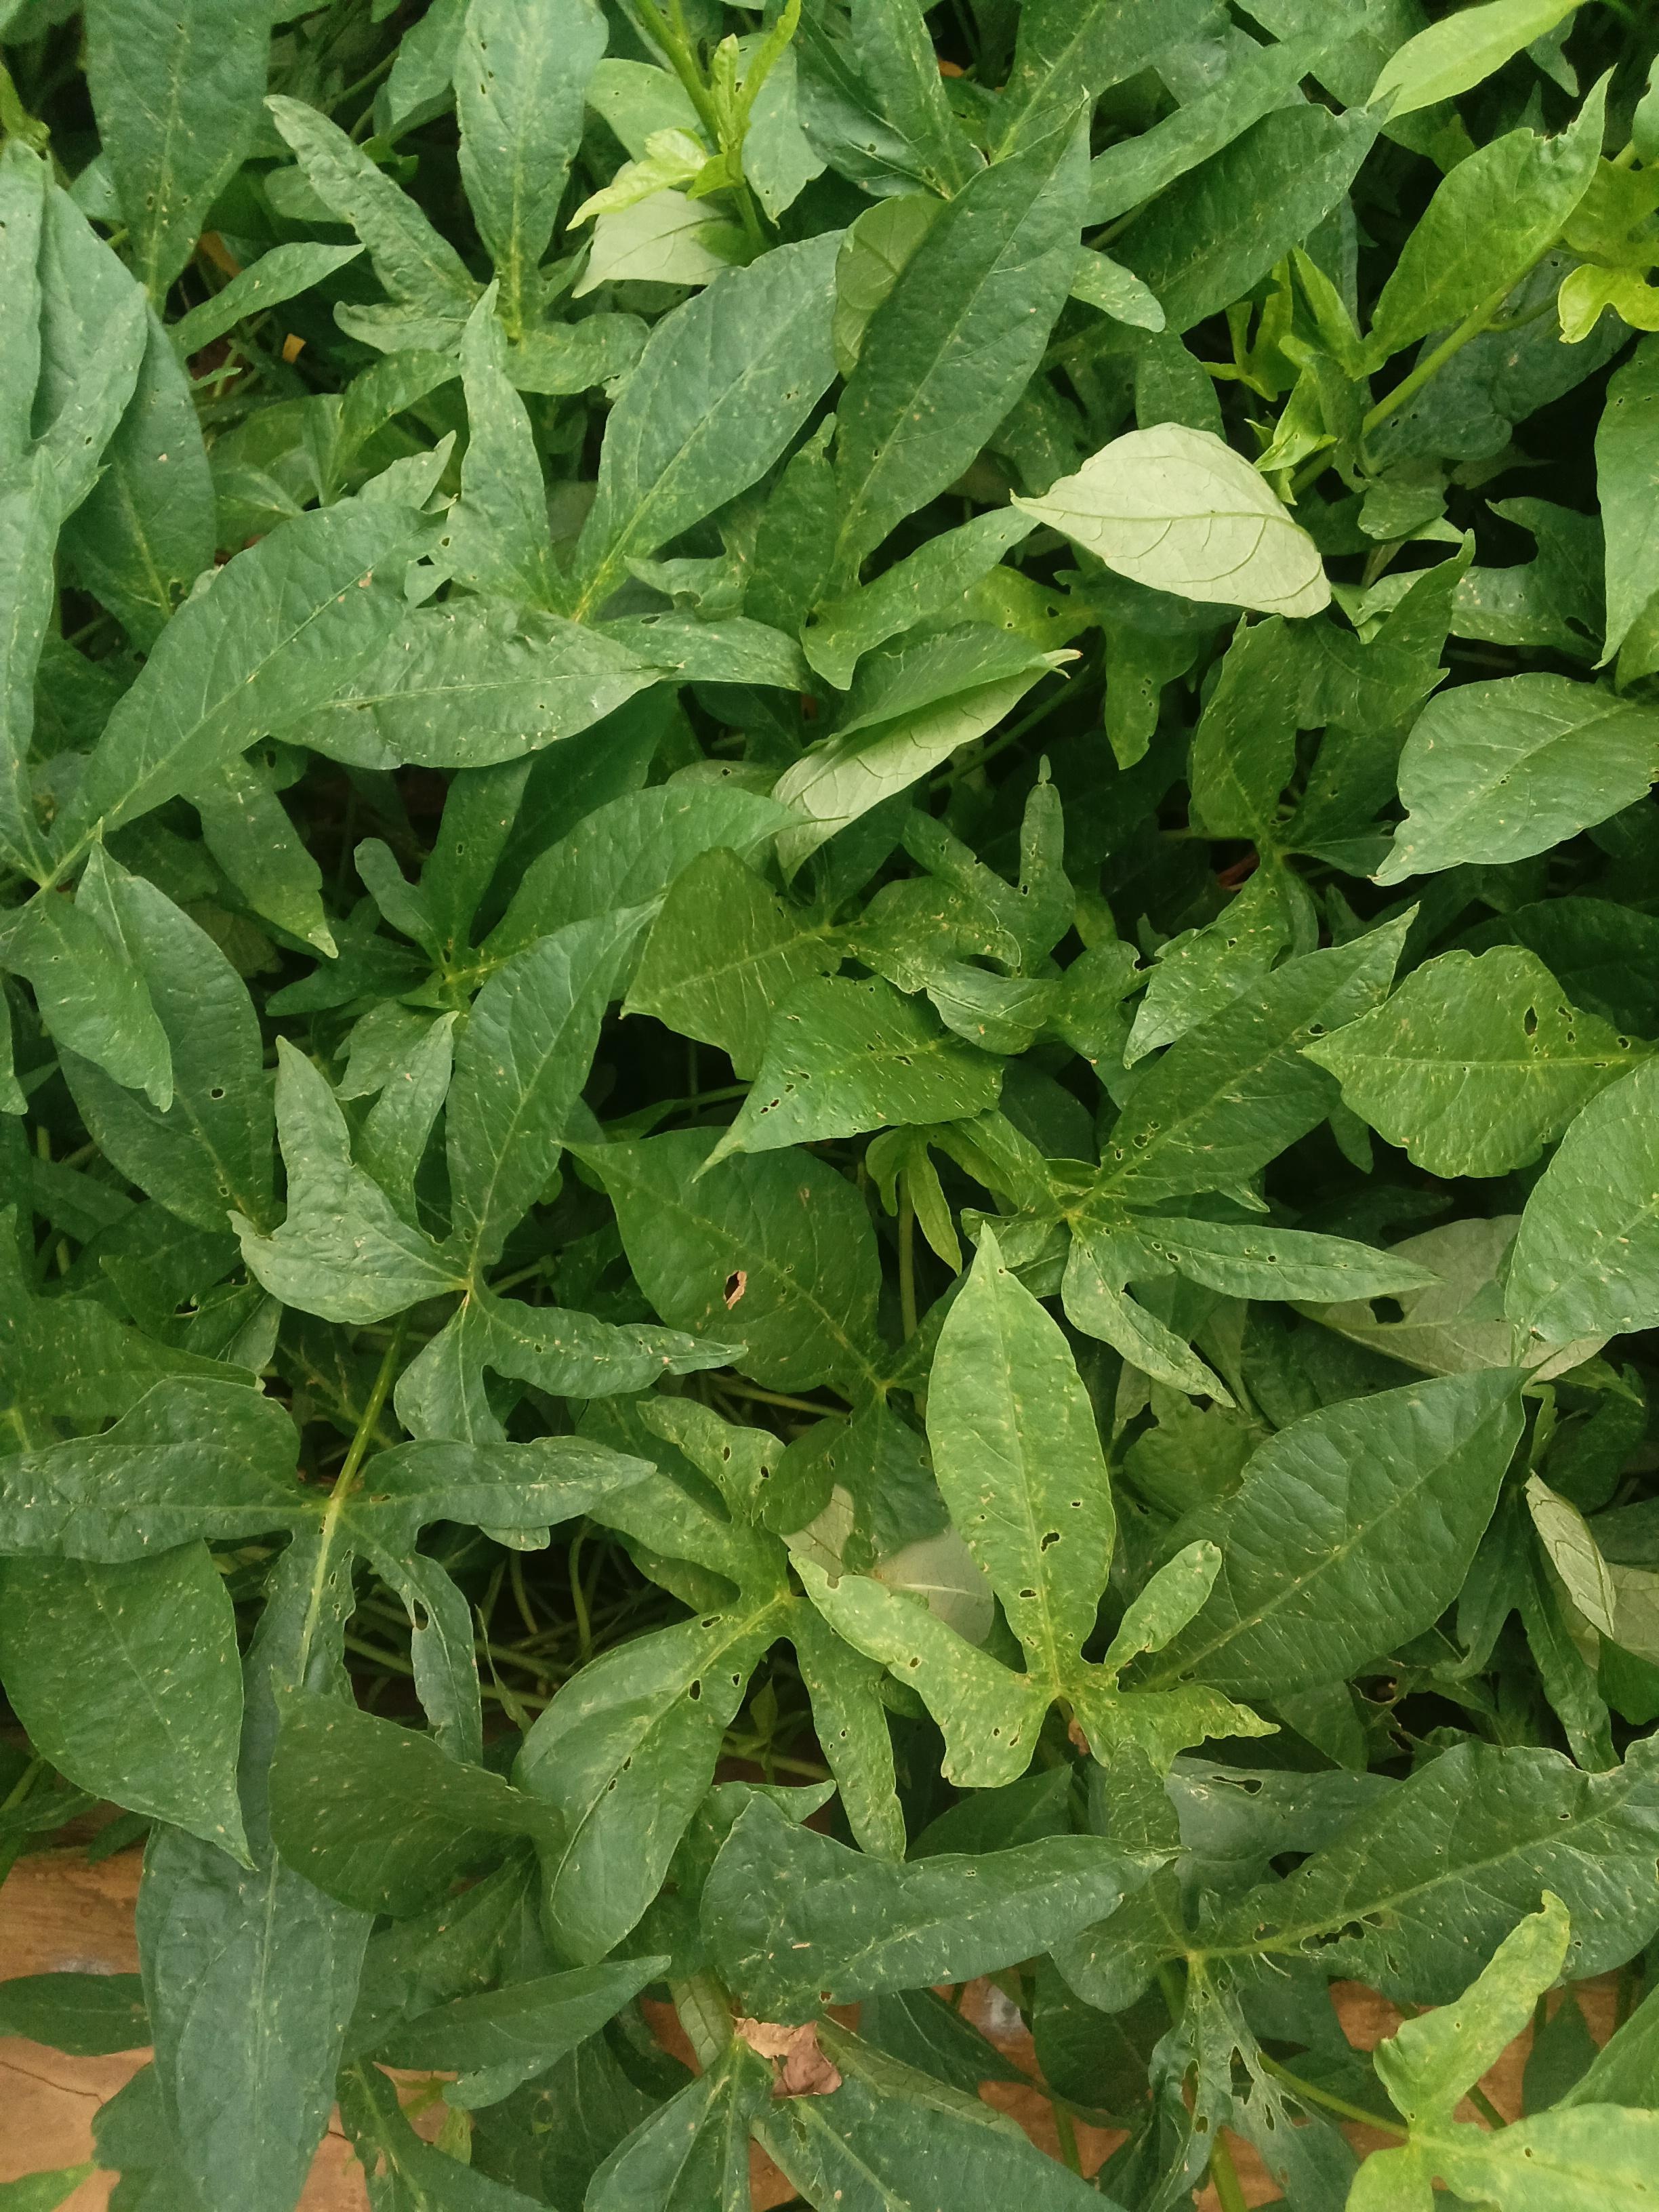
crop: sweet potato
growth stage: vegetative
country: Kenya
